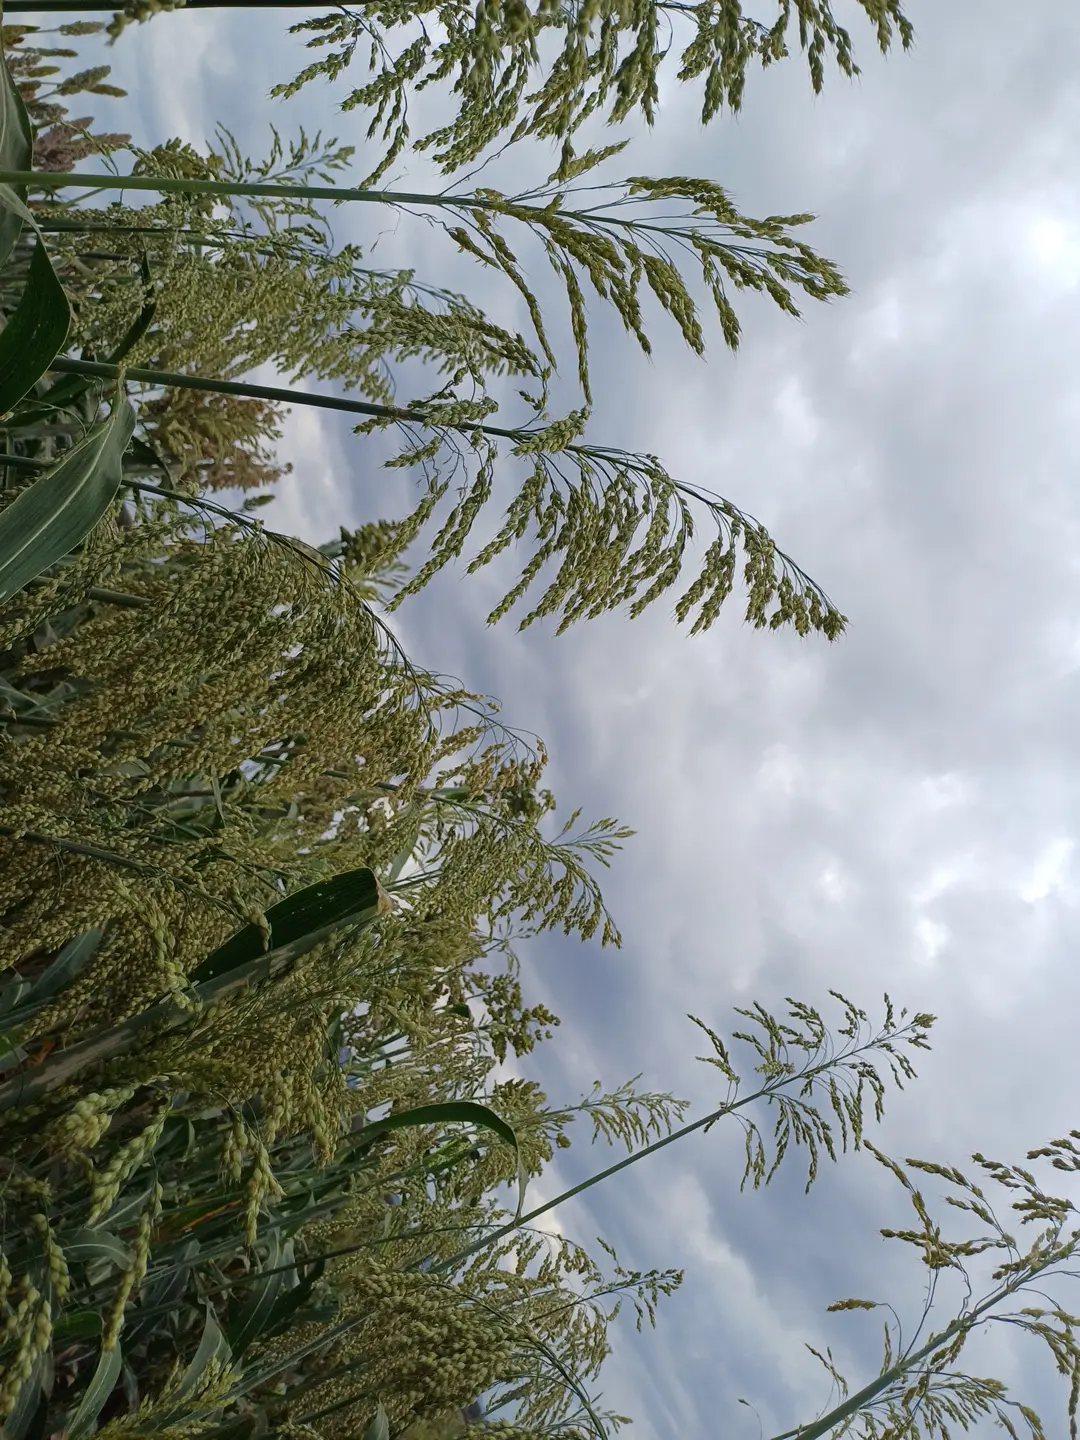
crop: sorghum
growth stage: filling grain
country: Kenya
